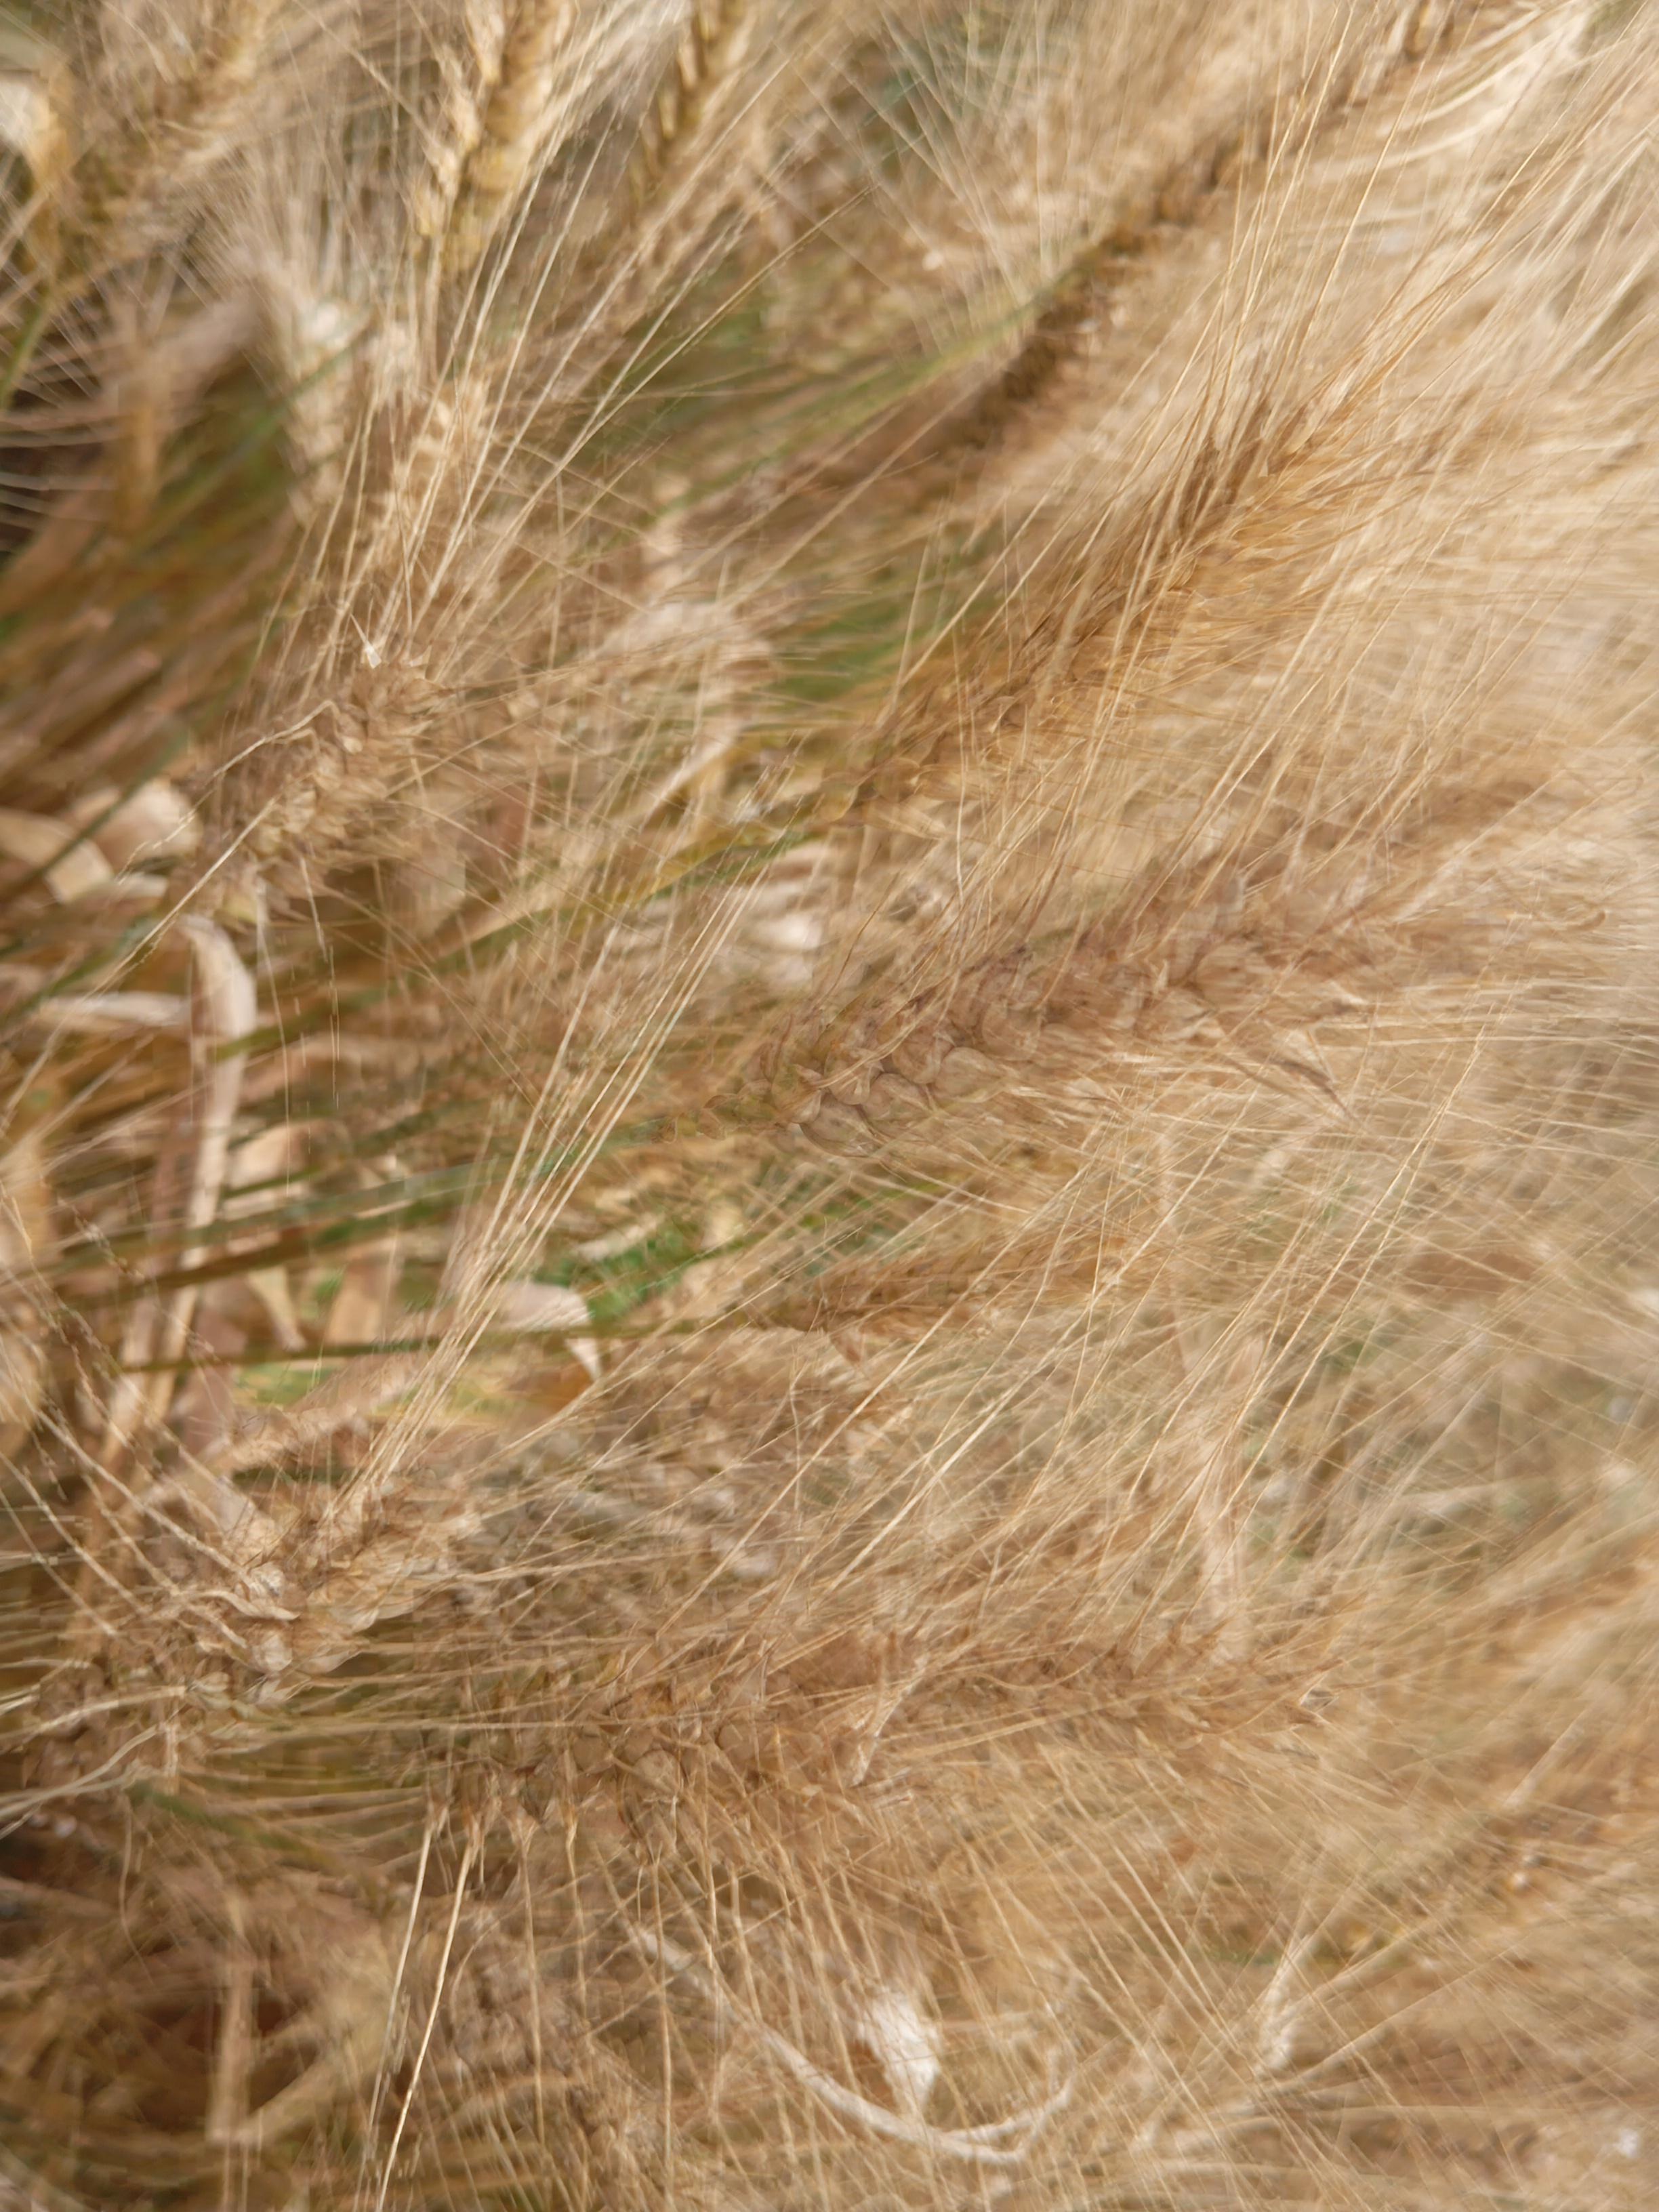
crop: wheat
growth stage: maturity
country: Kenya
